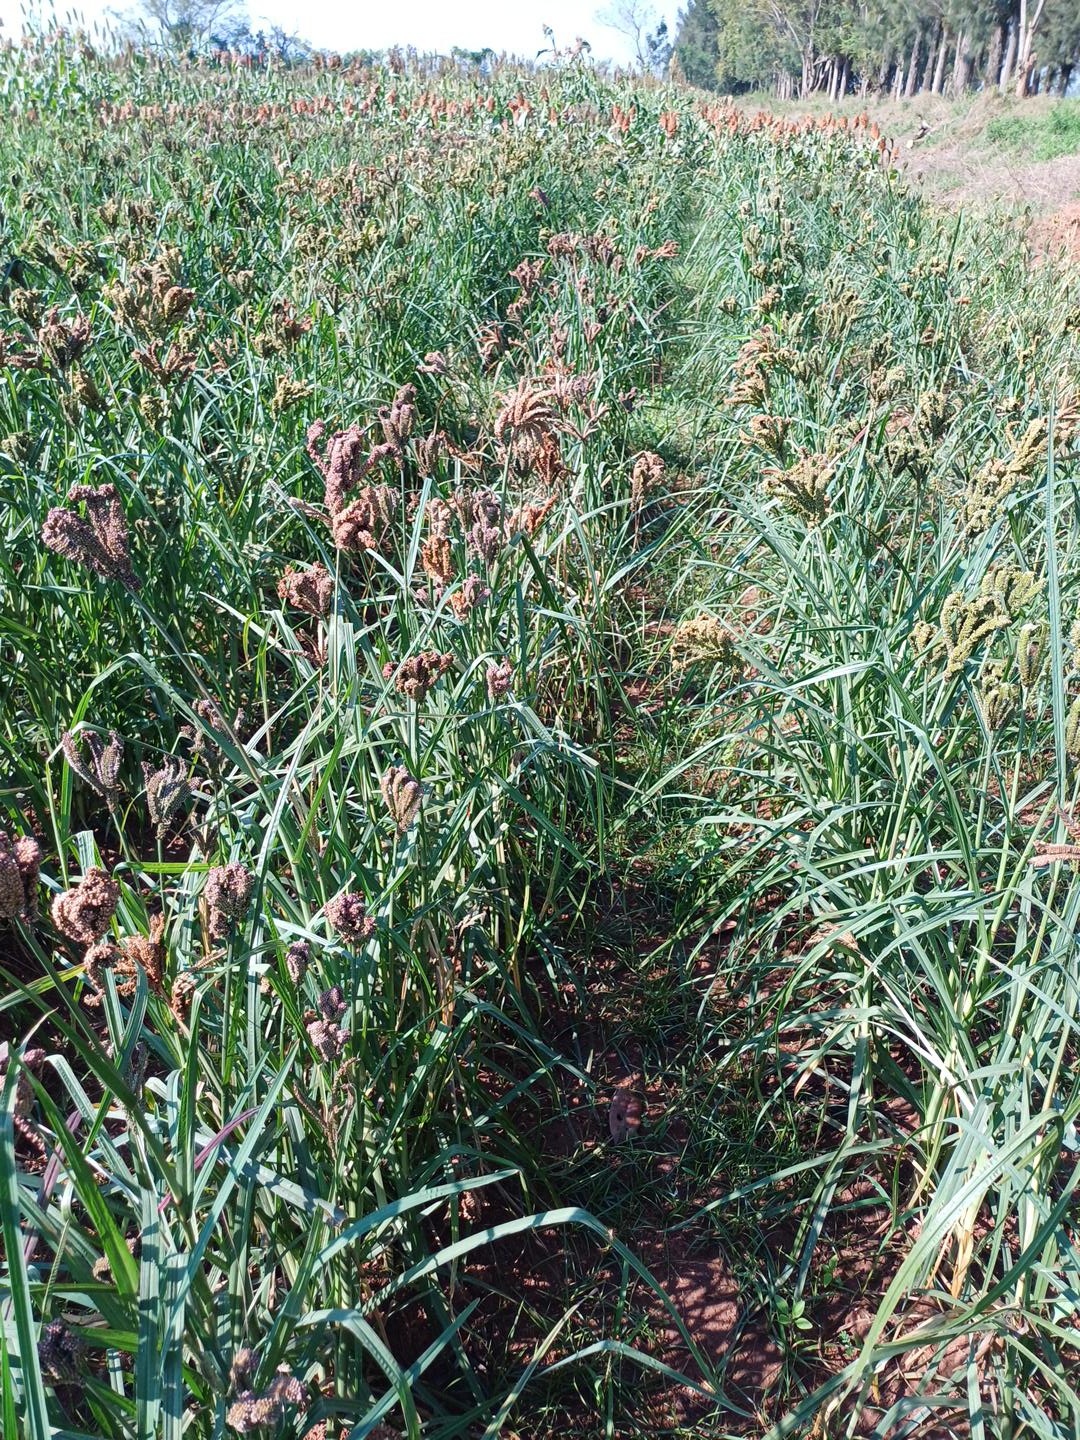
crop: finger millet
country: Kenya
